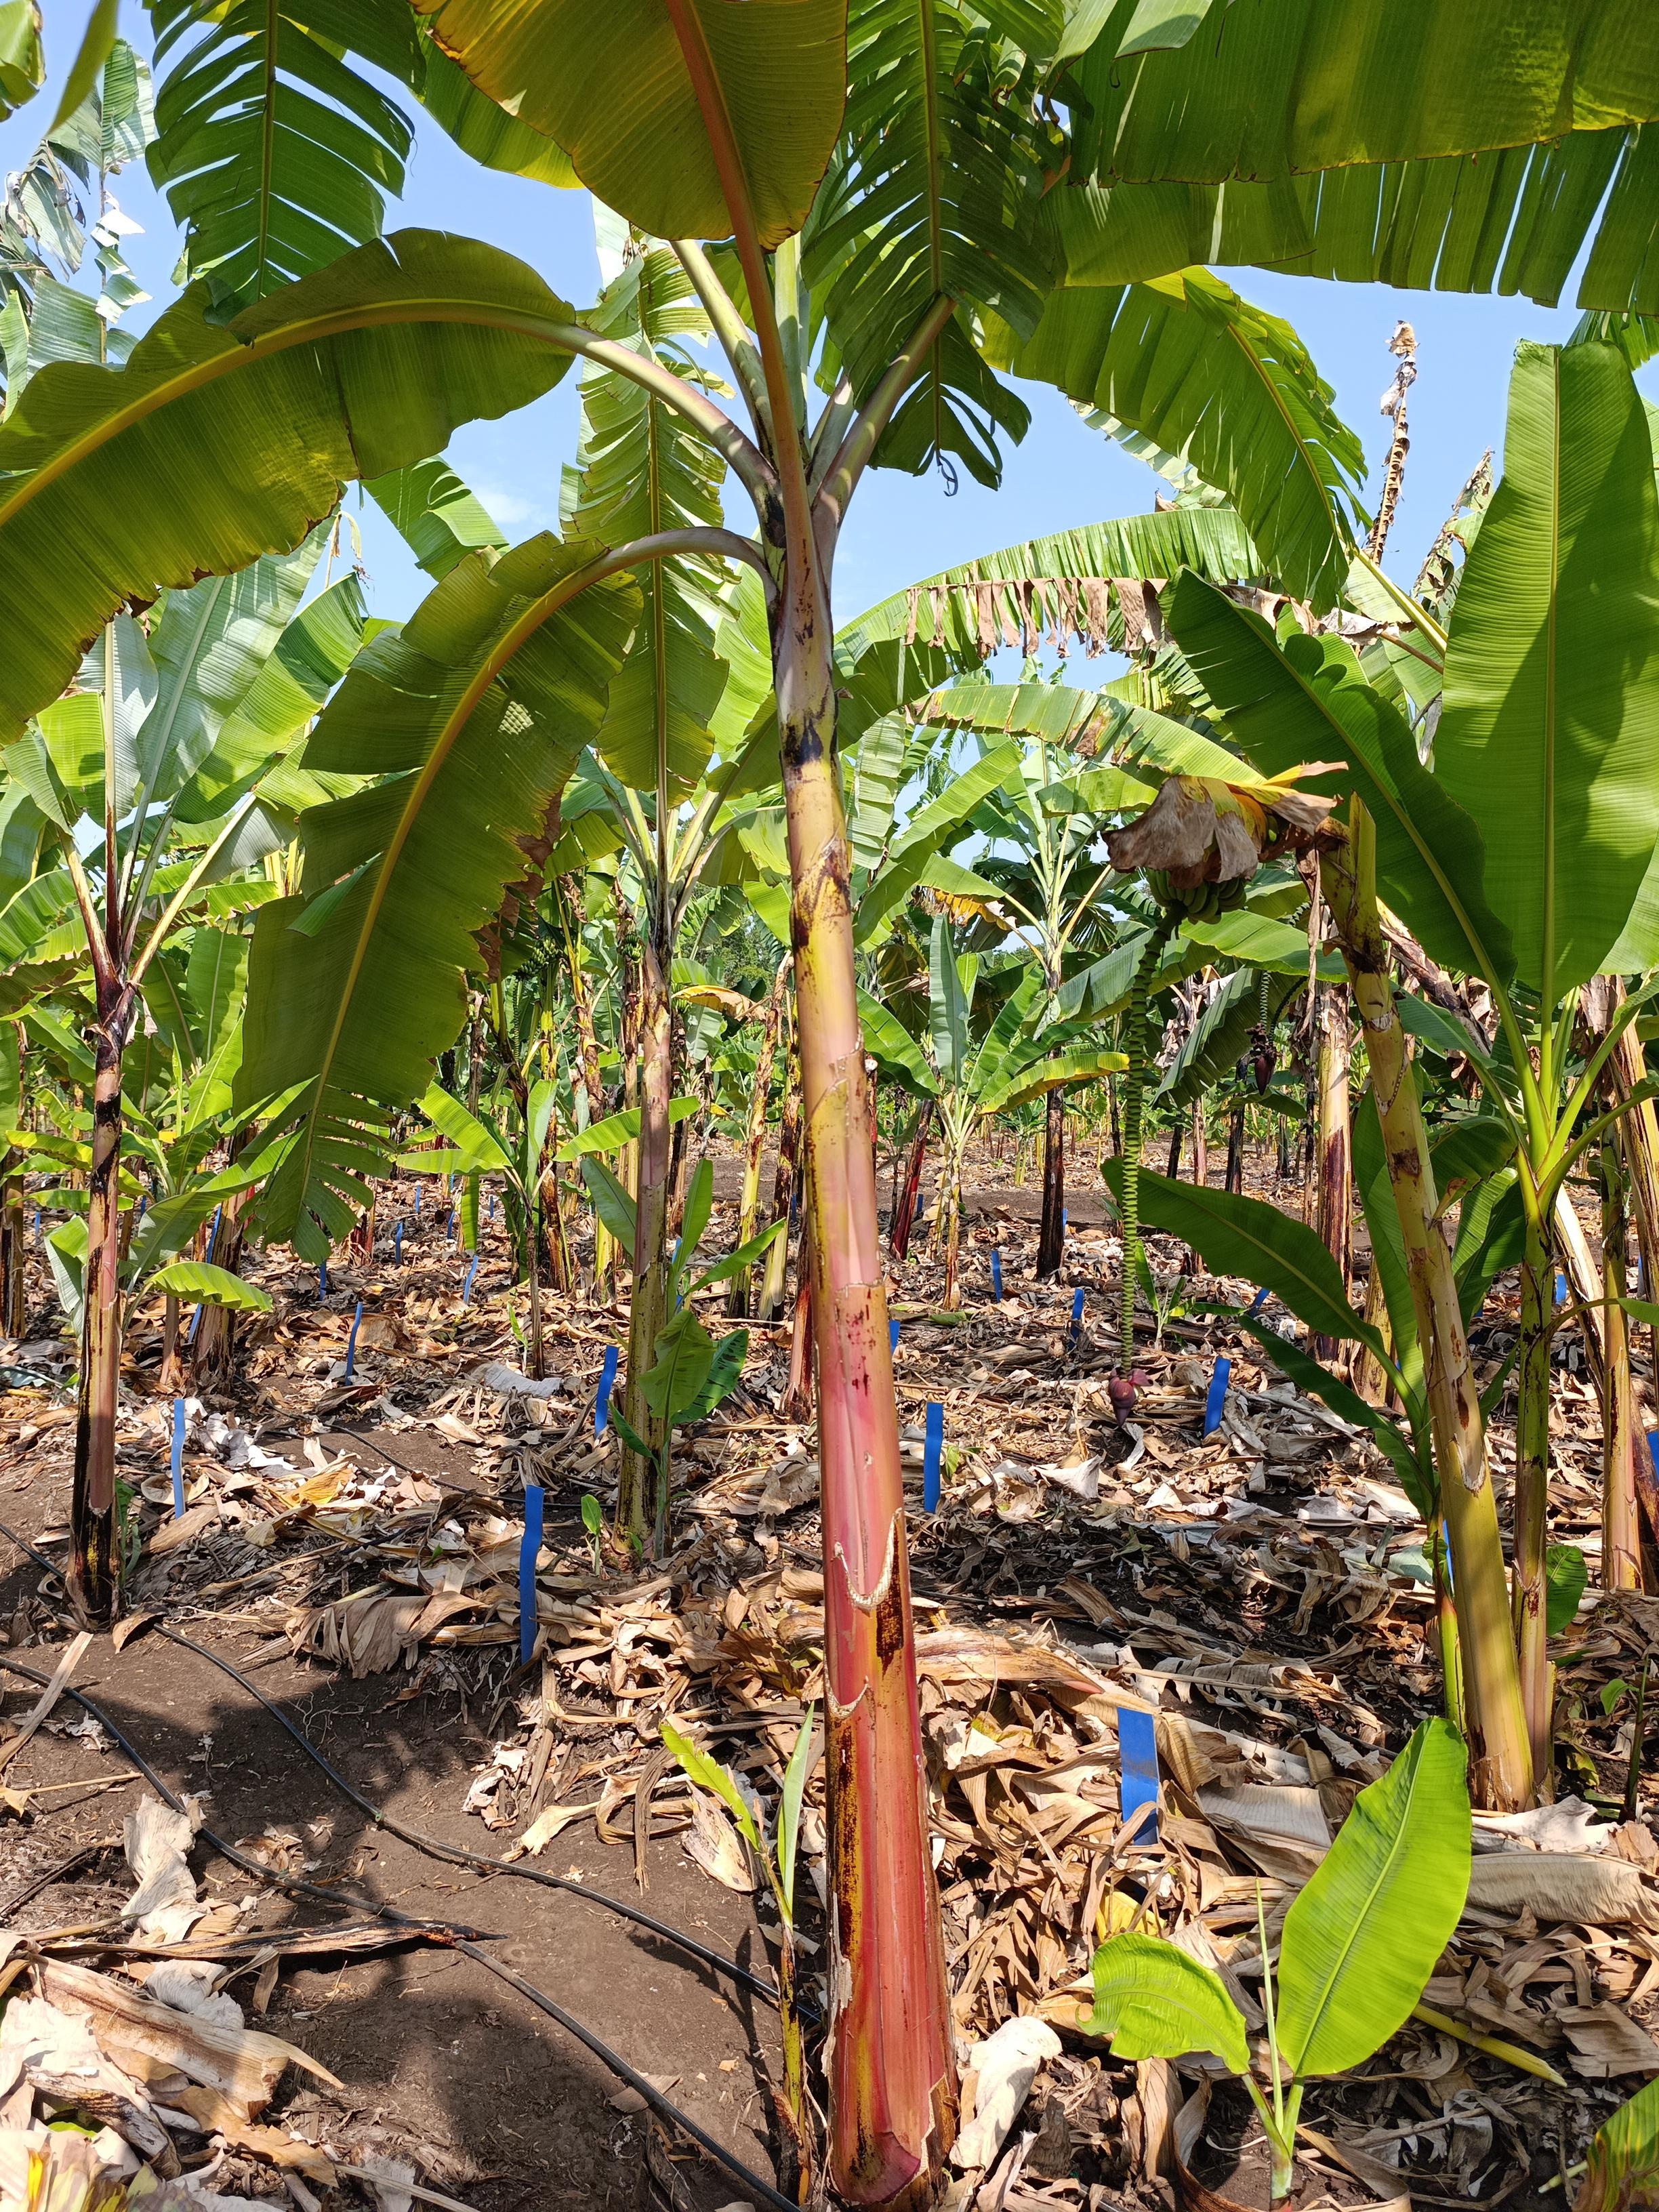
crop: banana
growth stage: vegetative
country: Tanzania
